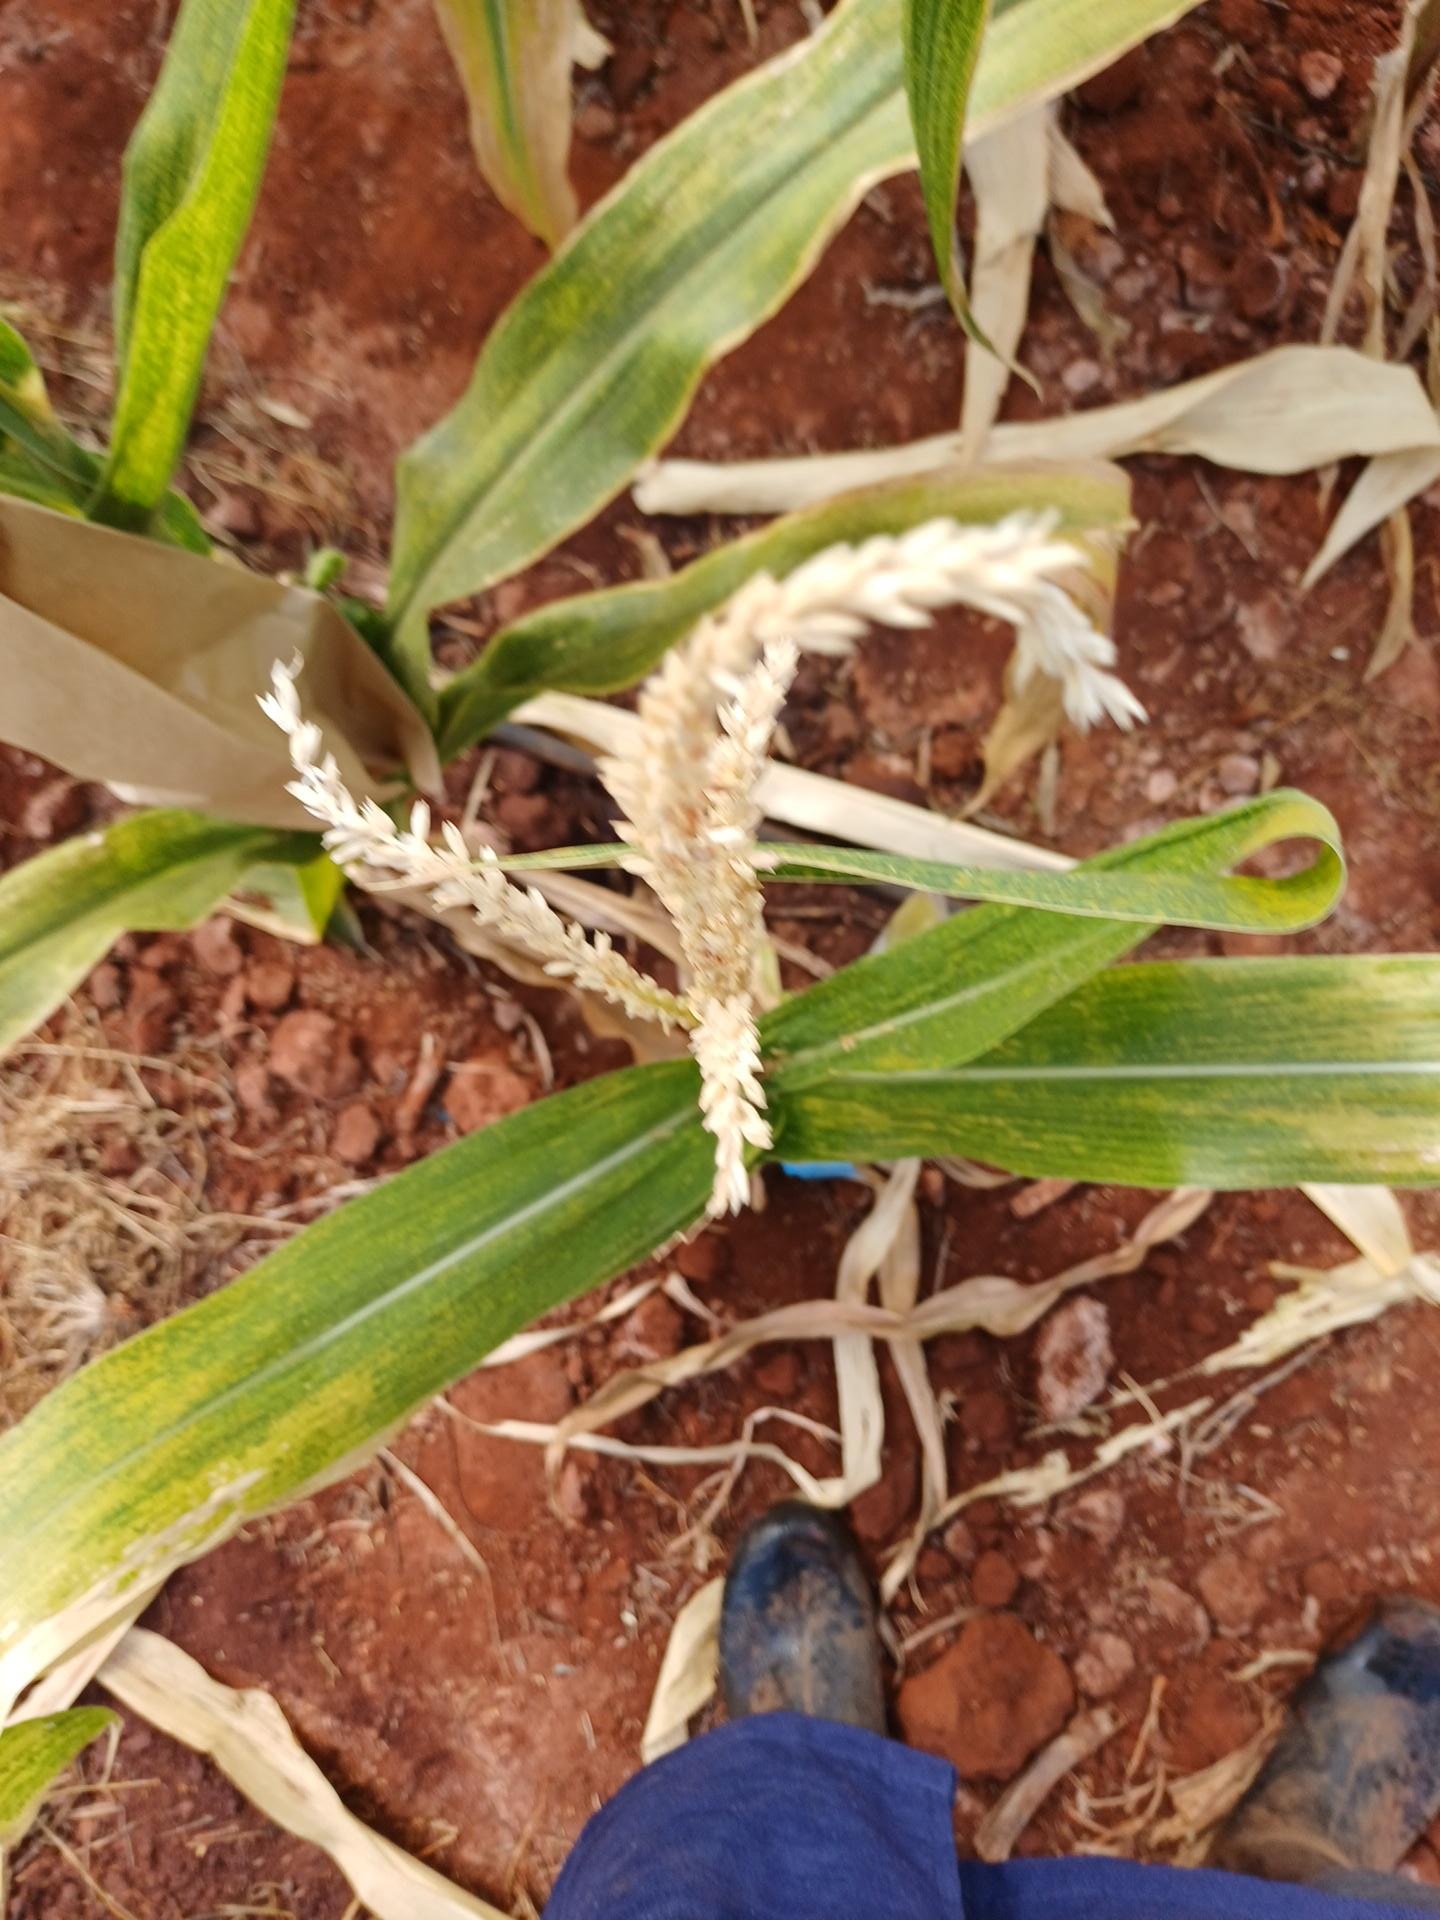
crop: maize
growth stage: flowering
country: Kenya
